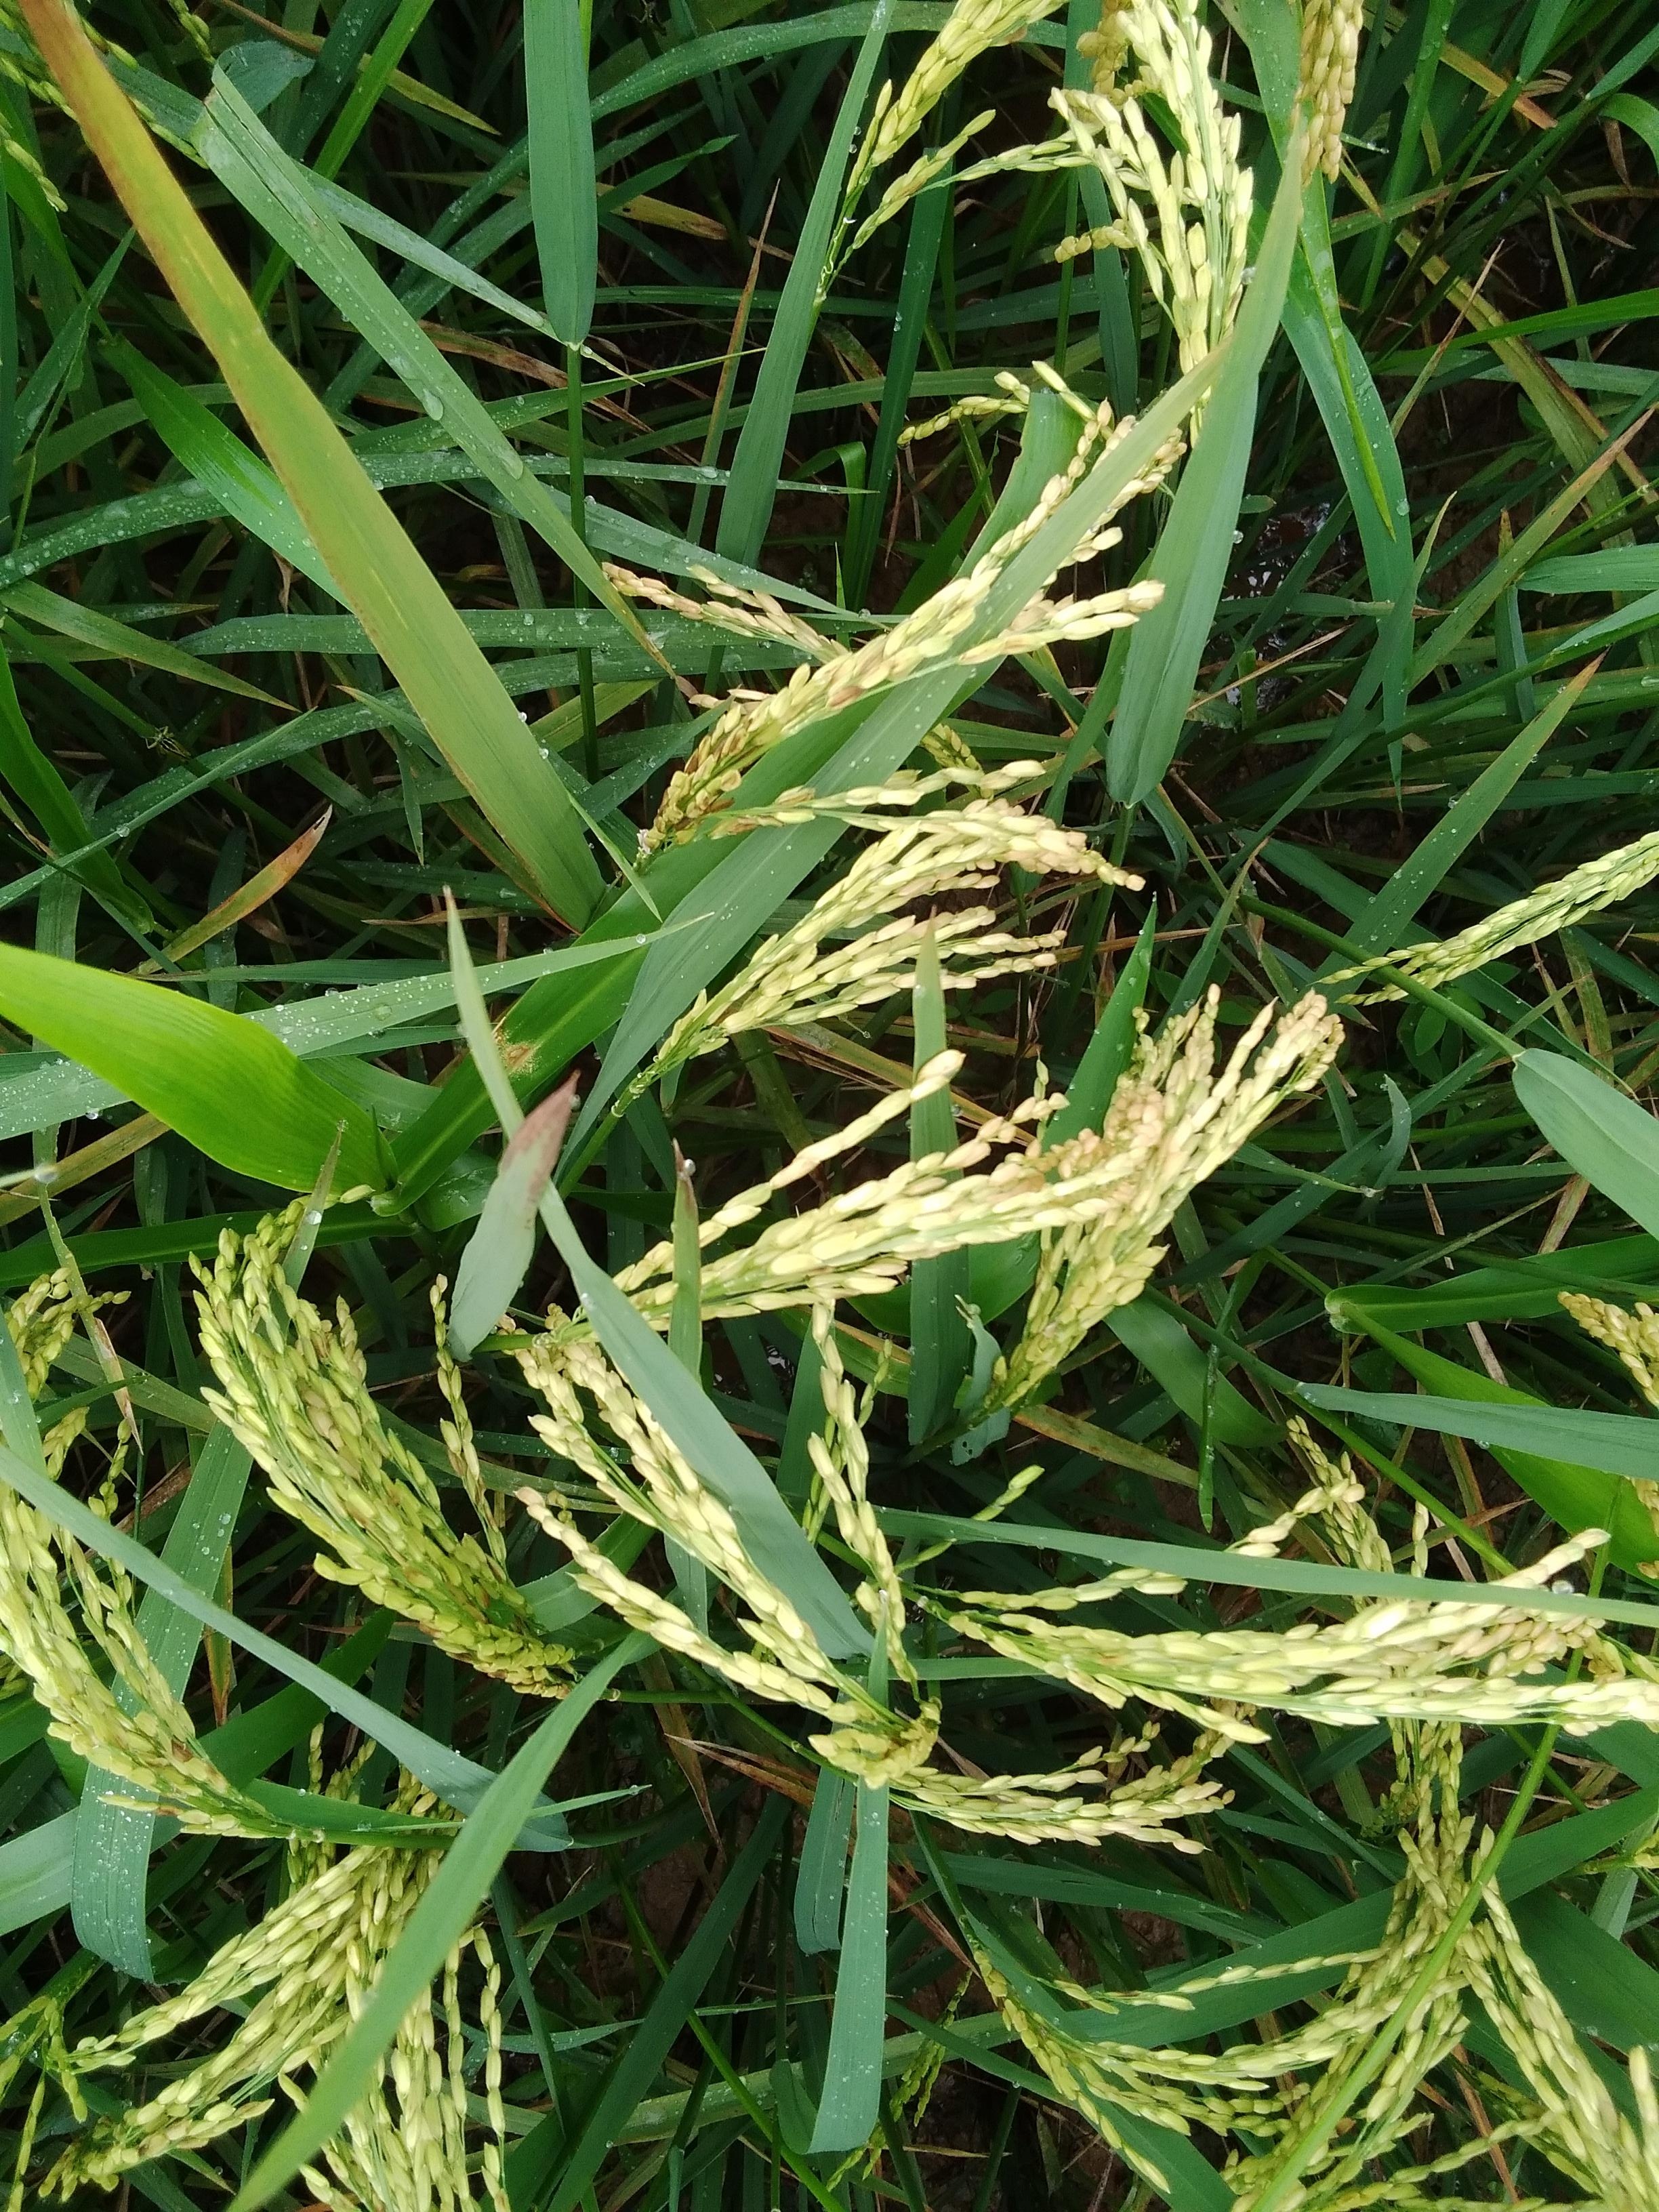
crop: rice
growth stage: ripening
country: Nigeria
